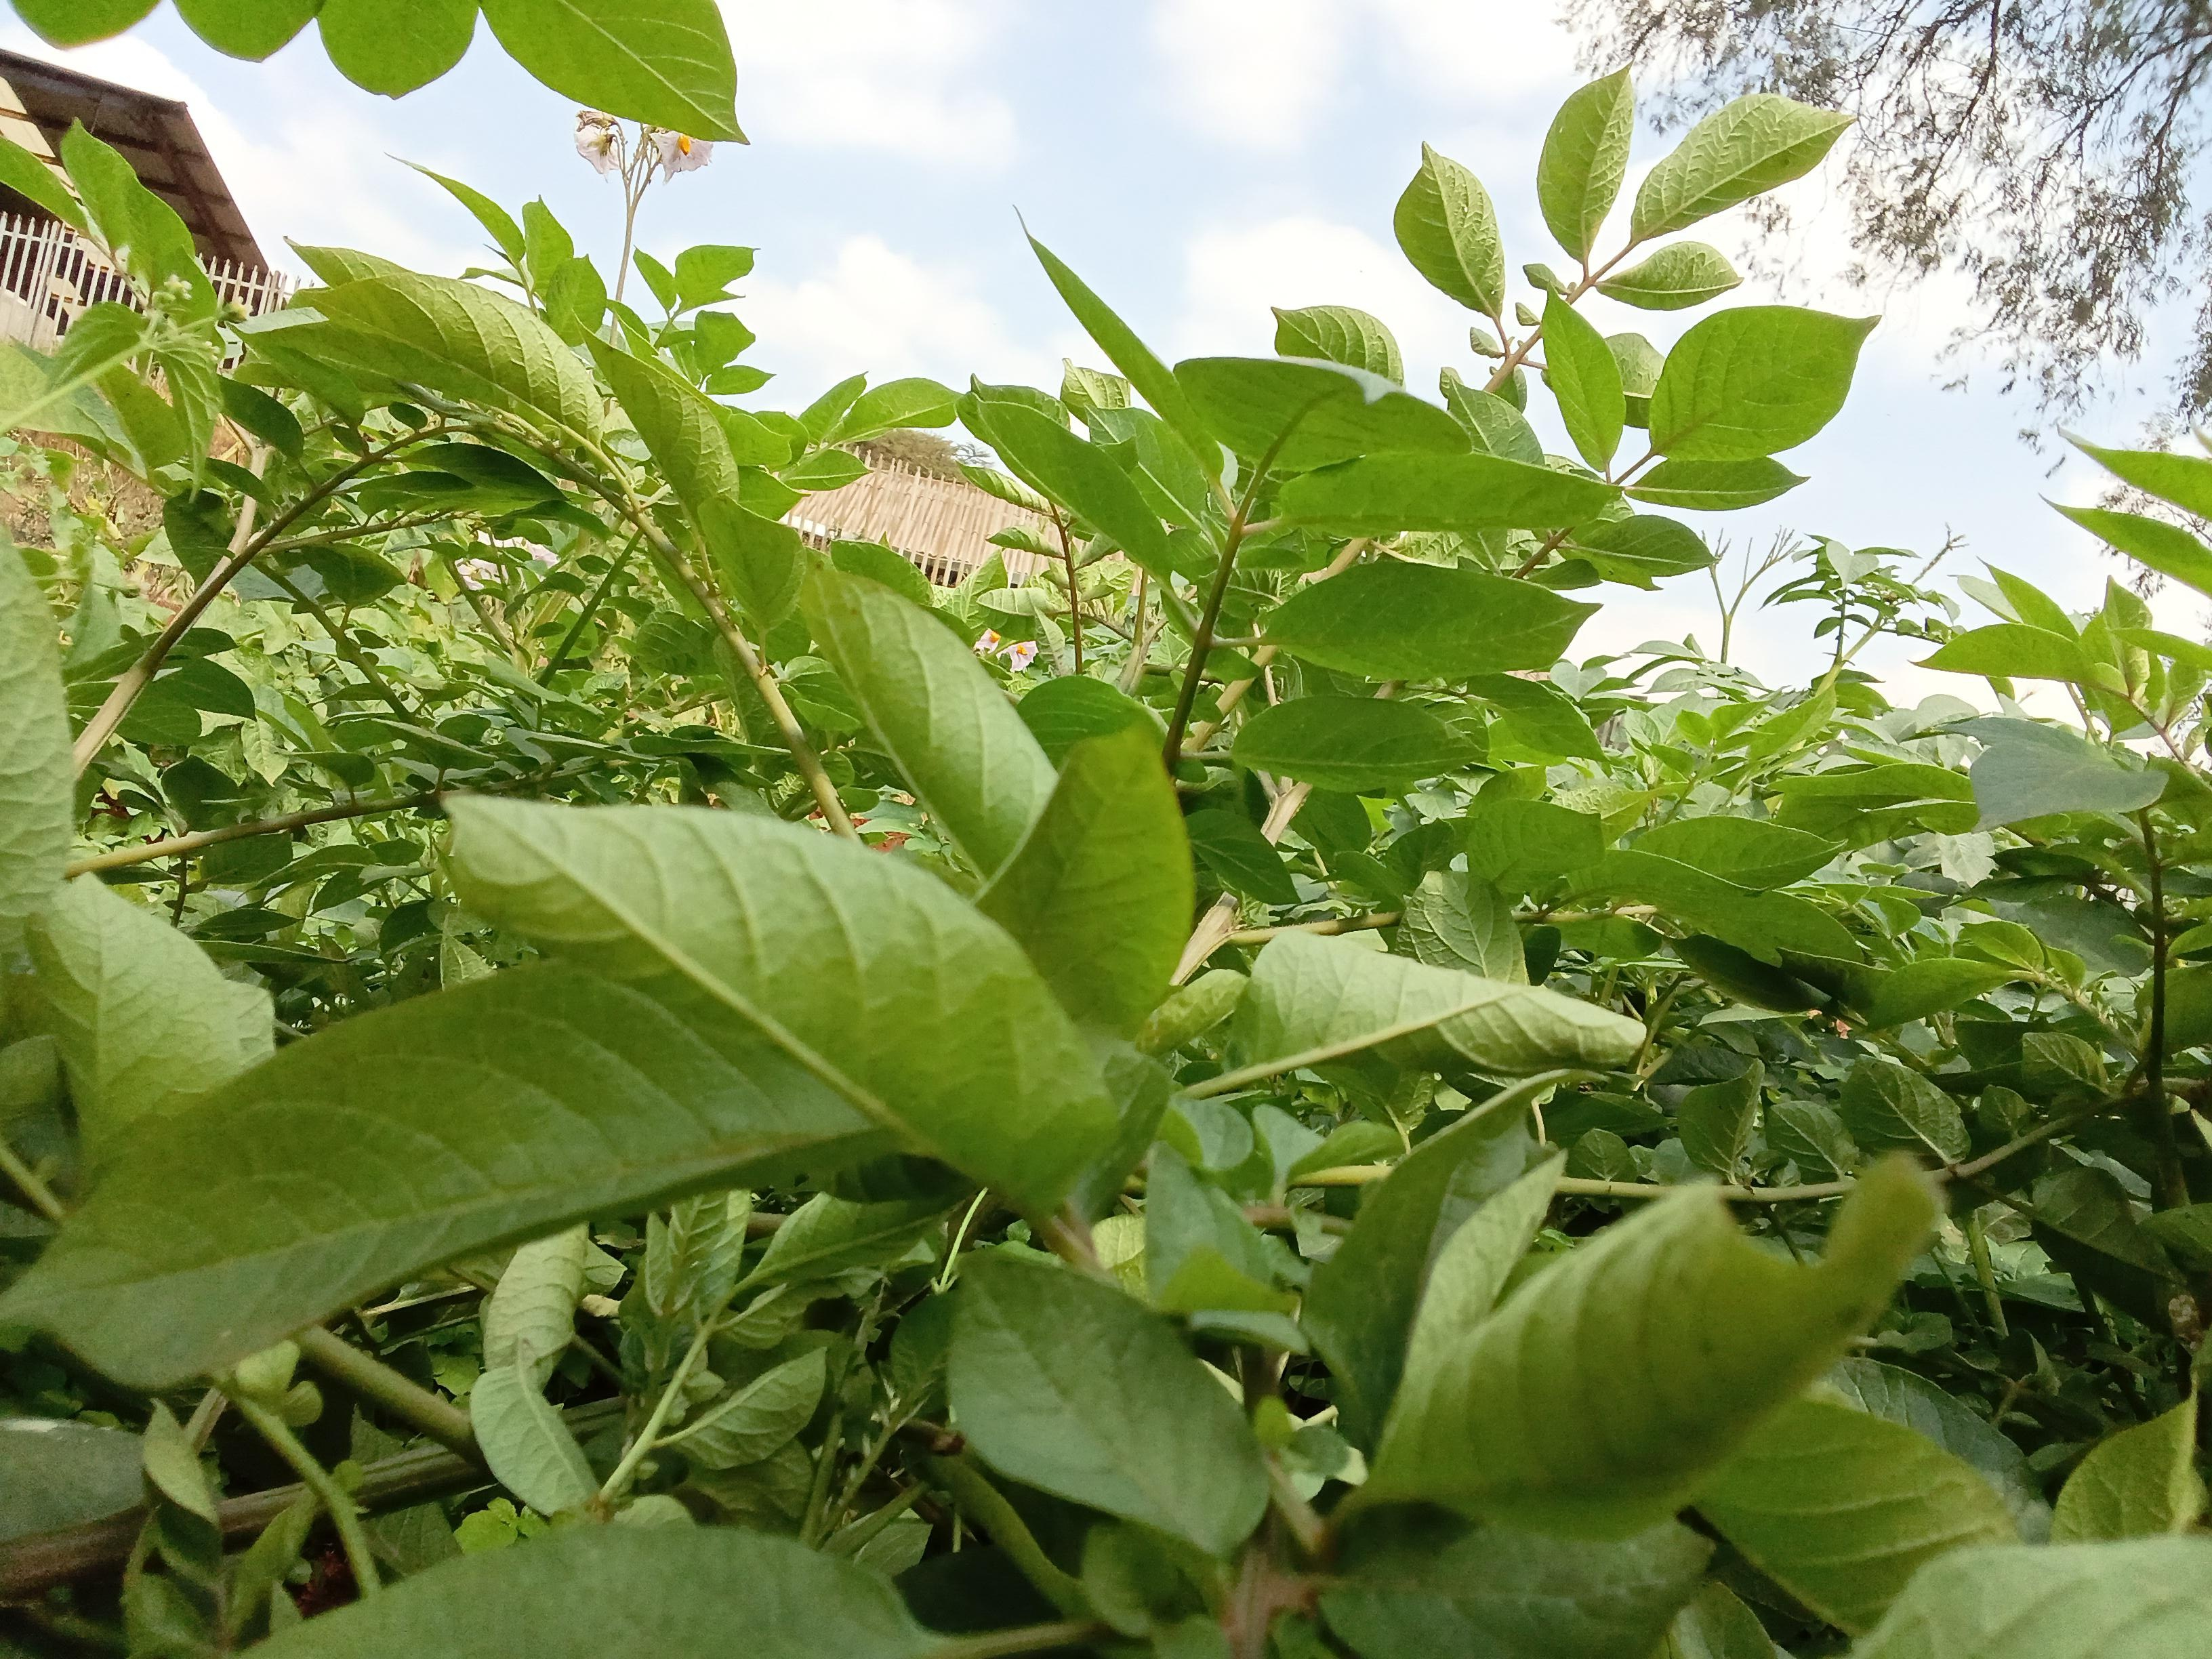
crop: potato
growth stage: maturity
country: Kenya
